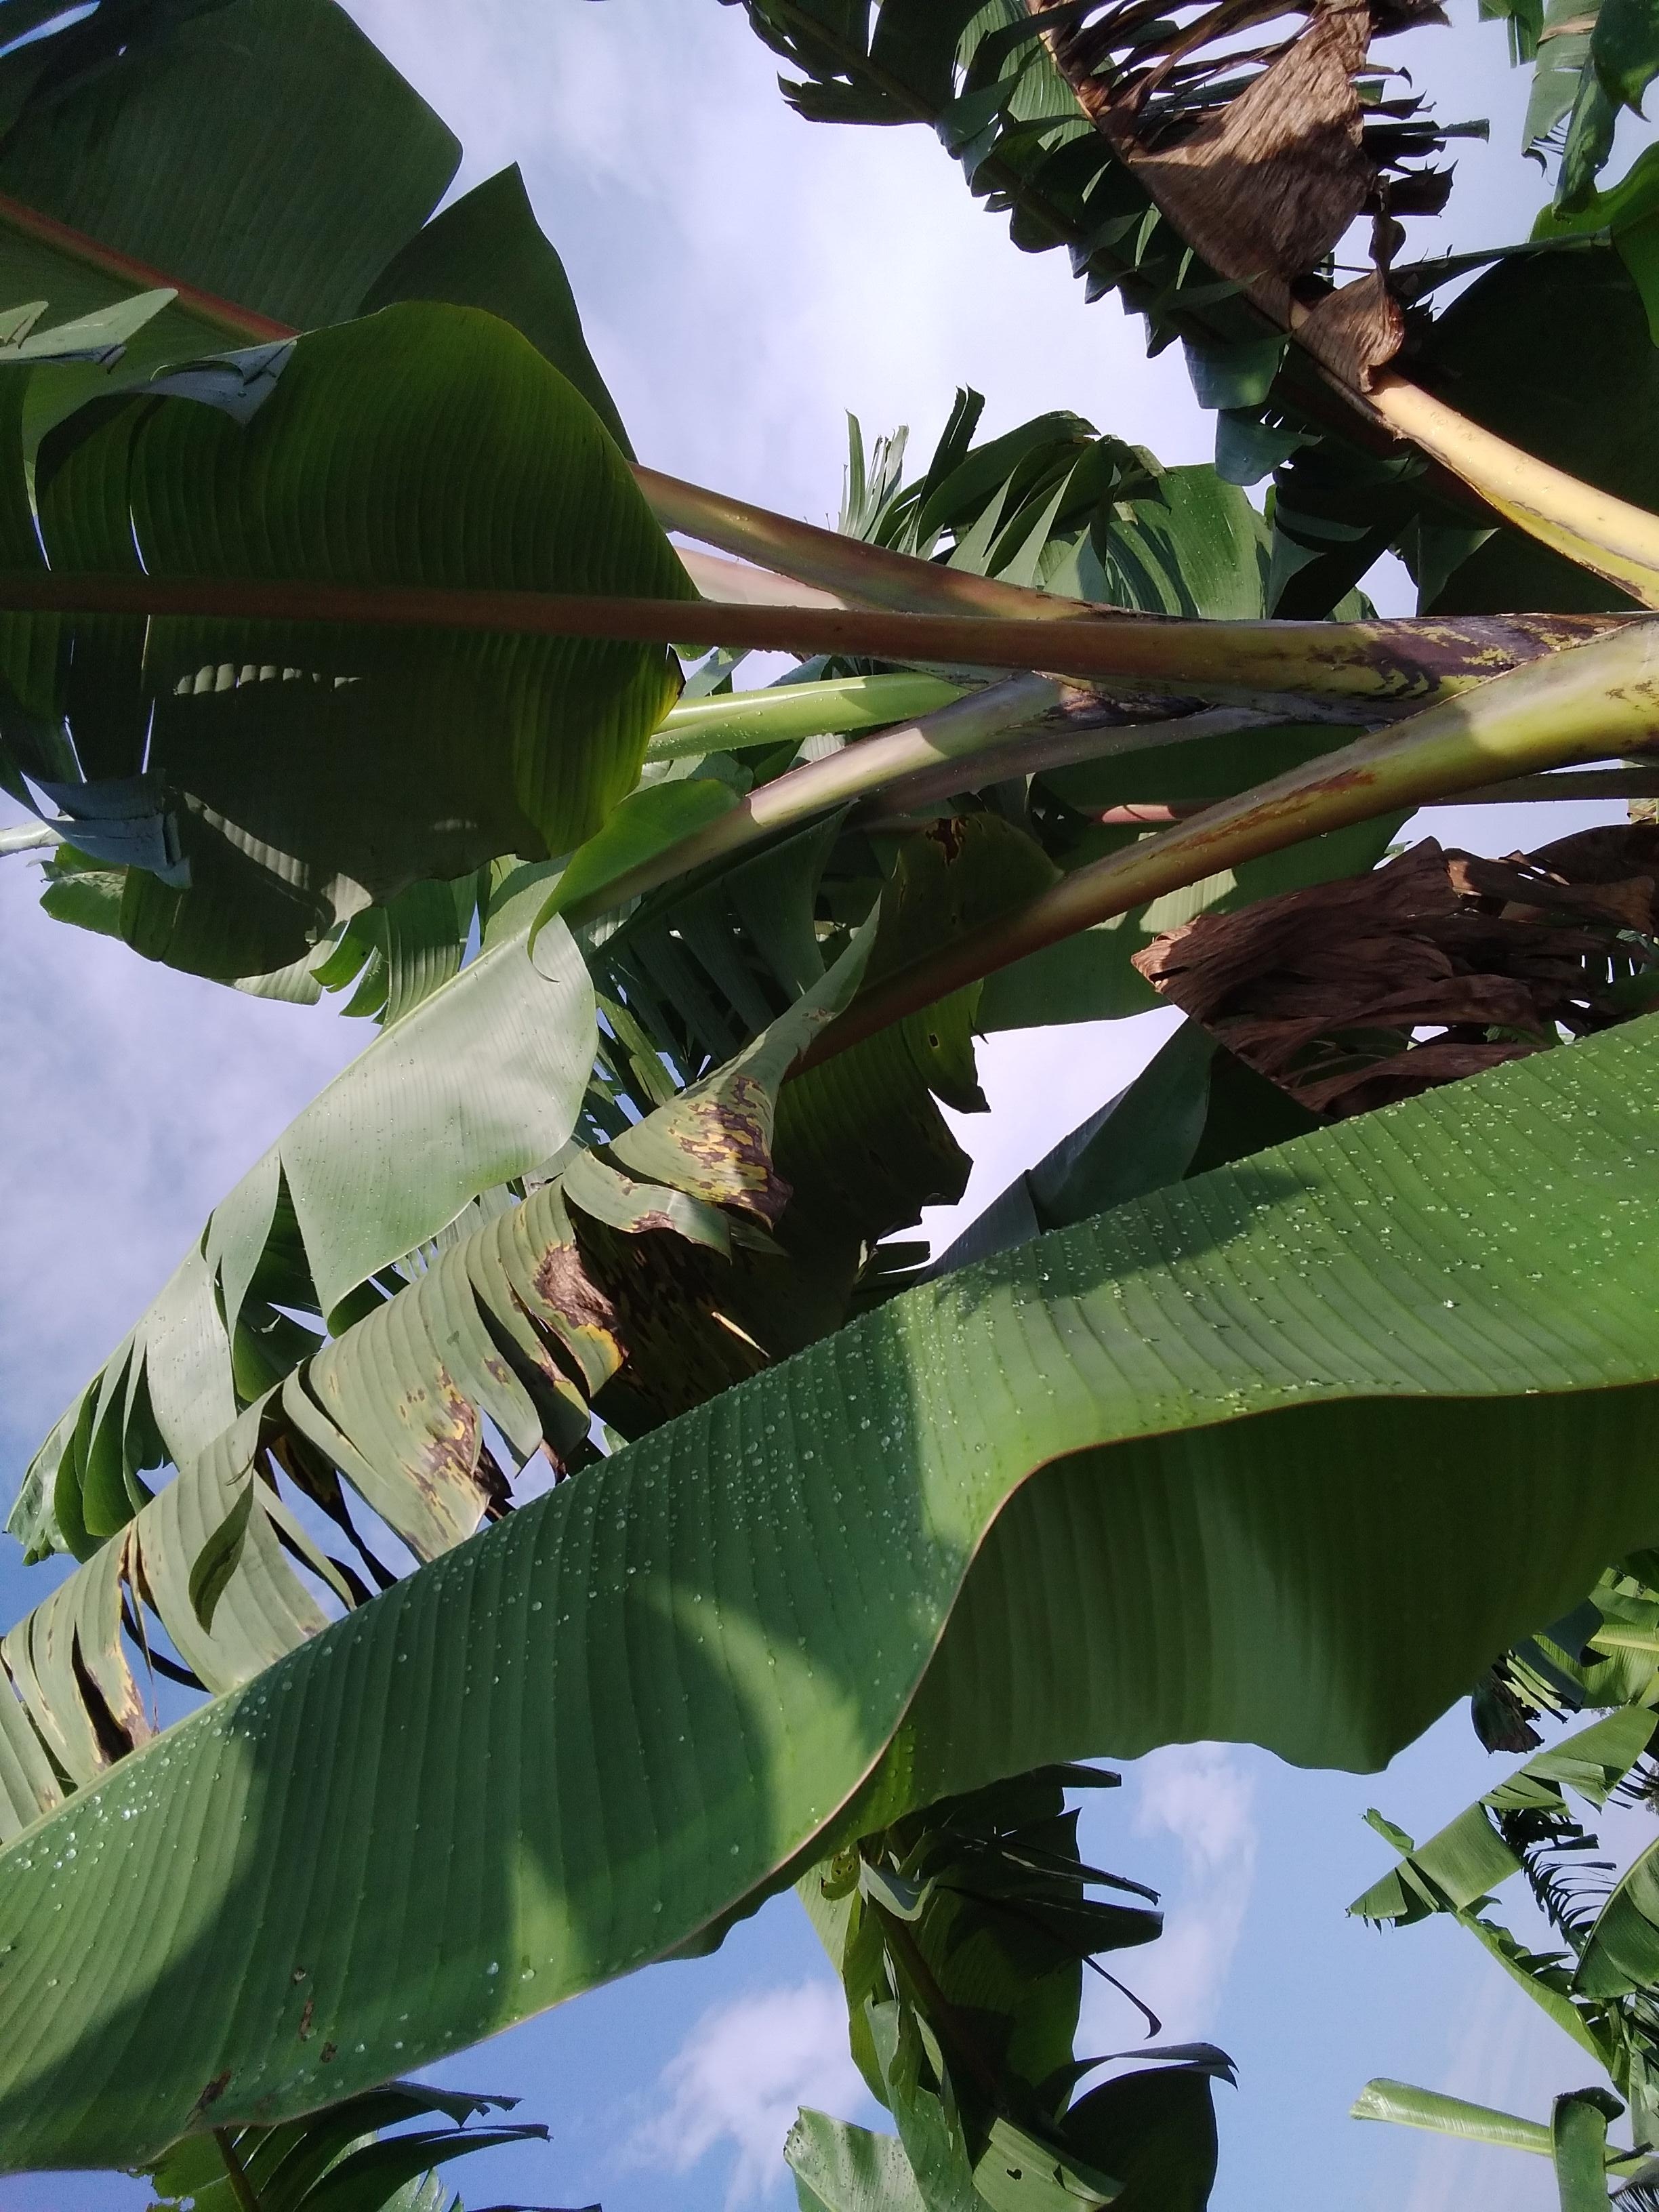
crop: banana
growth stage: vegetative
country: Uganda
